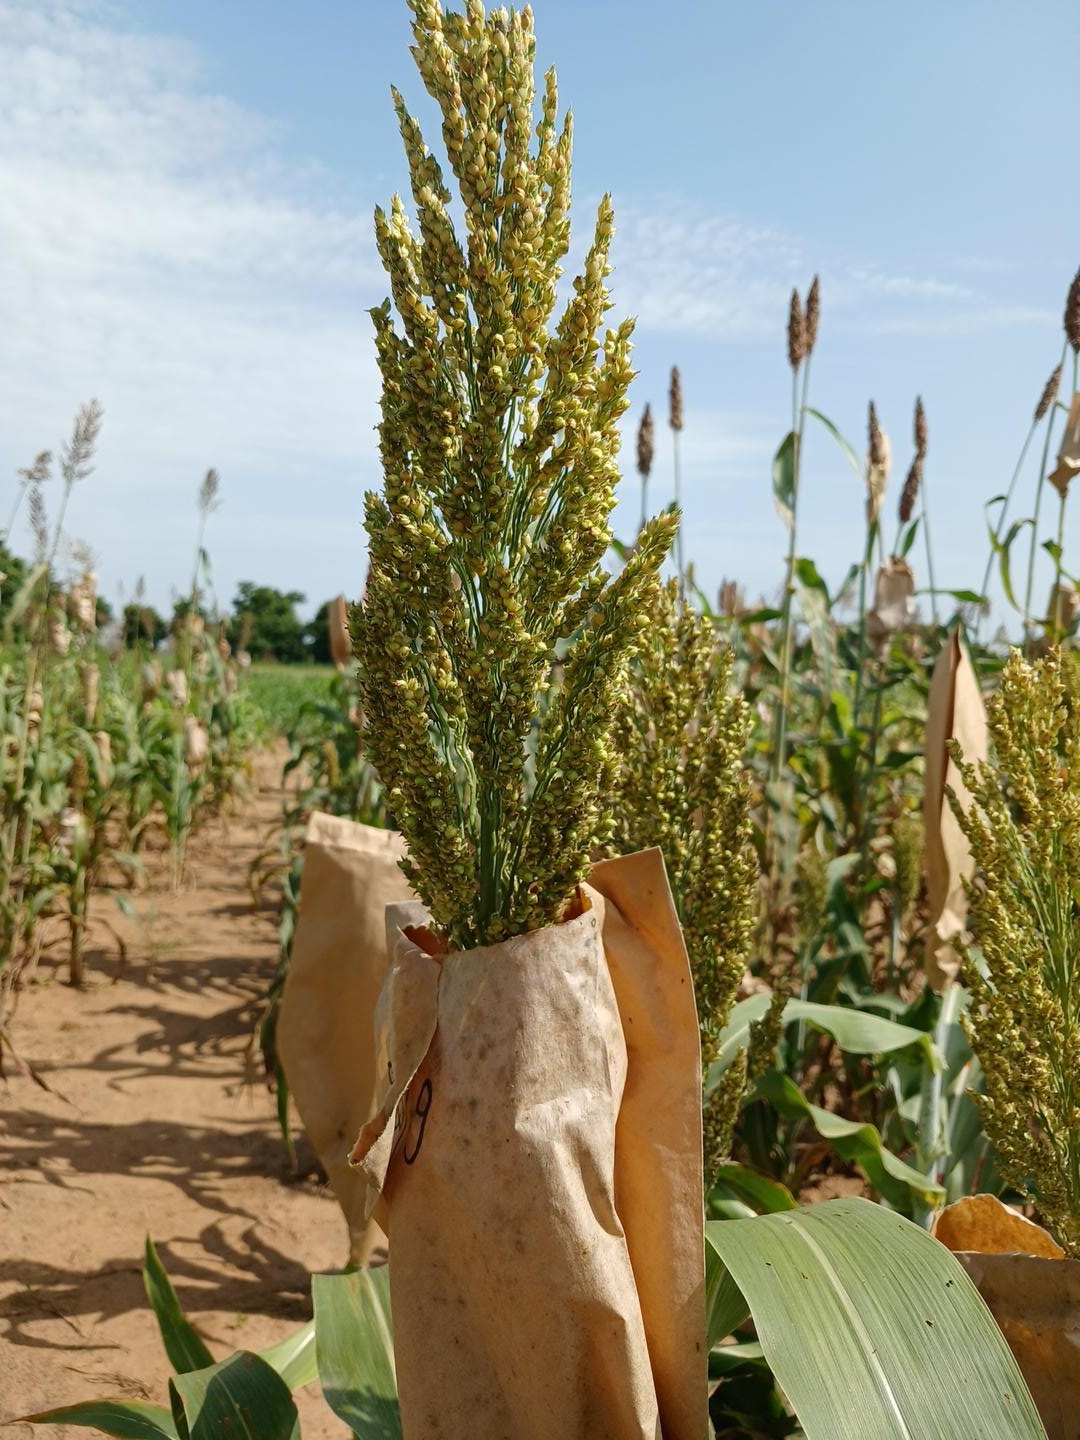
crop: sorghum
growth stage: filling grain
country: Senegal
